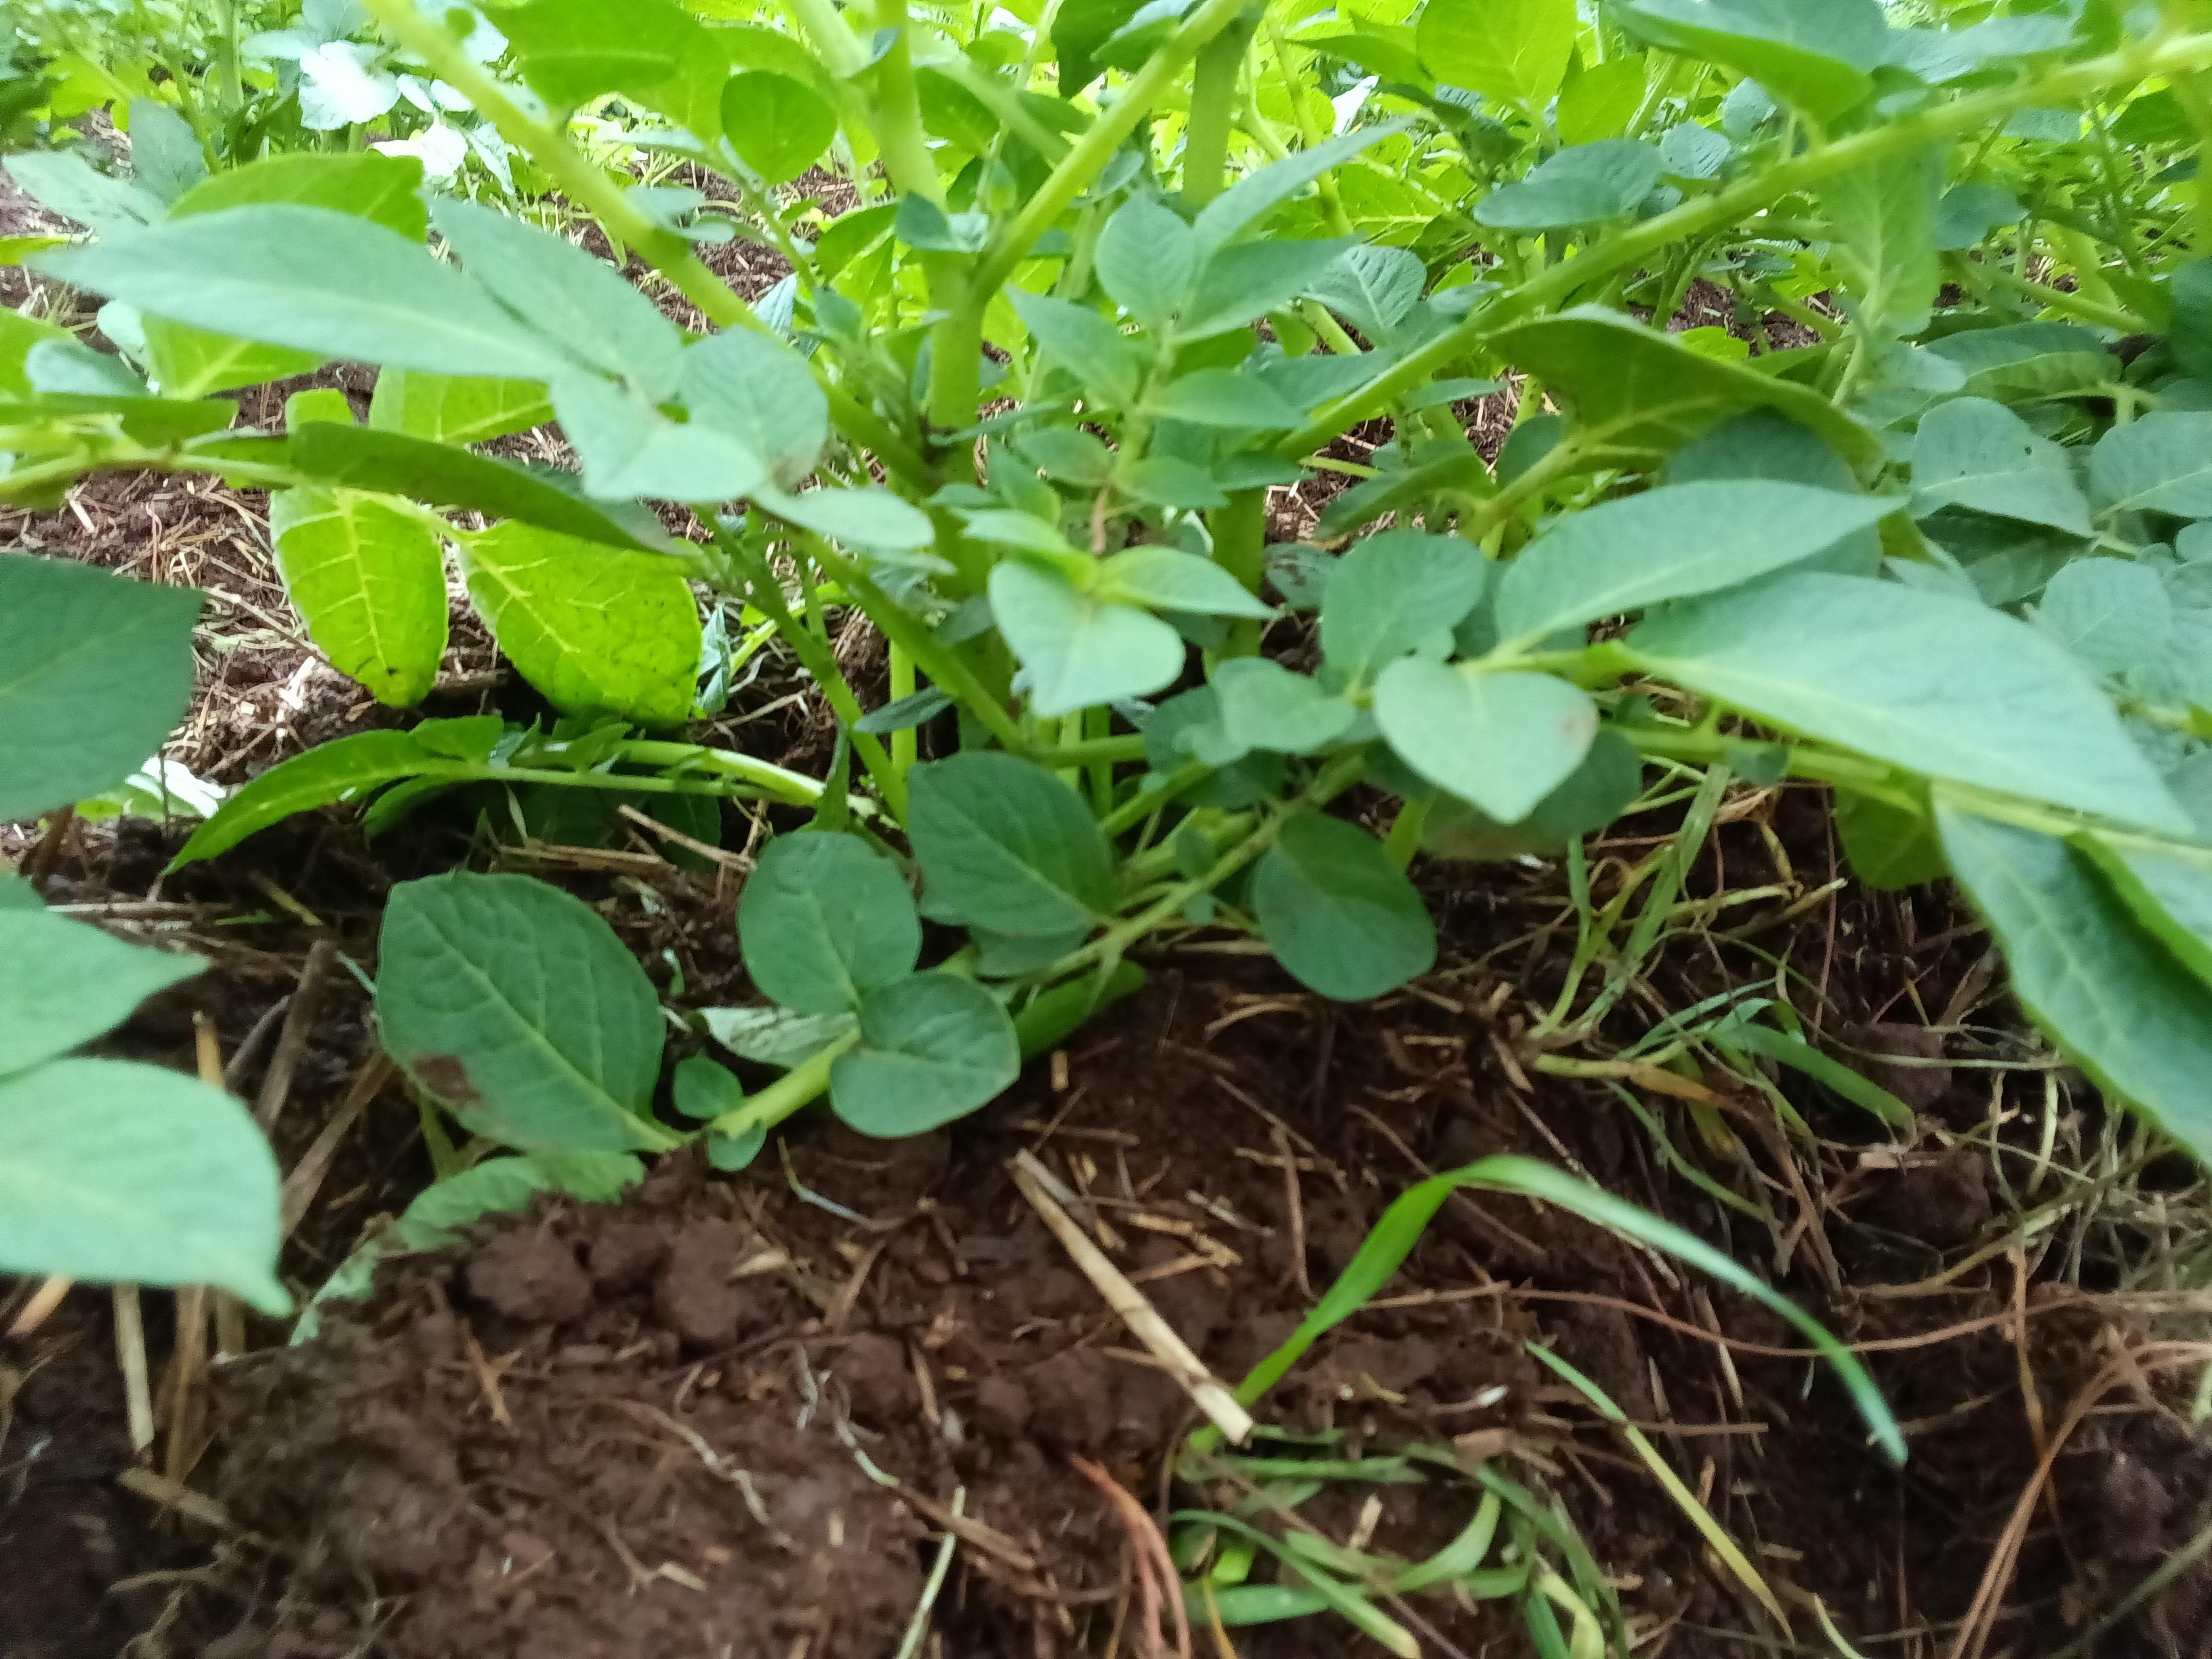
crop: potato
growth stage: vegetative
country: Kenya
